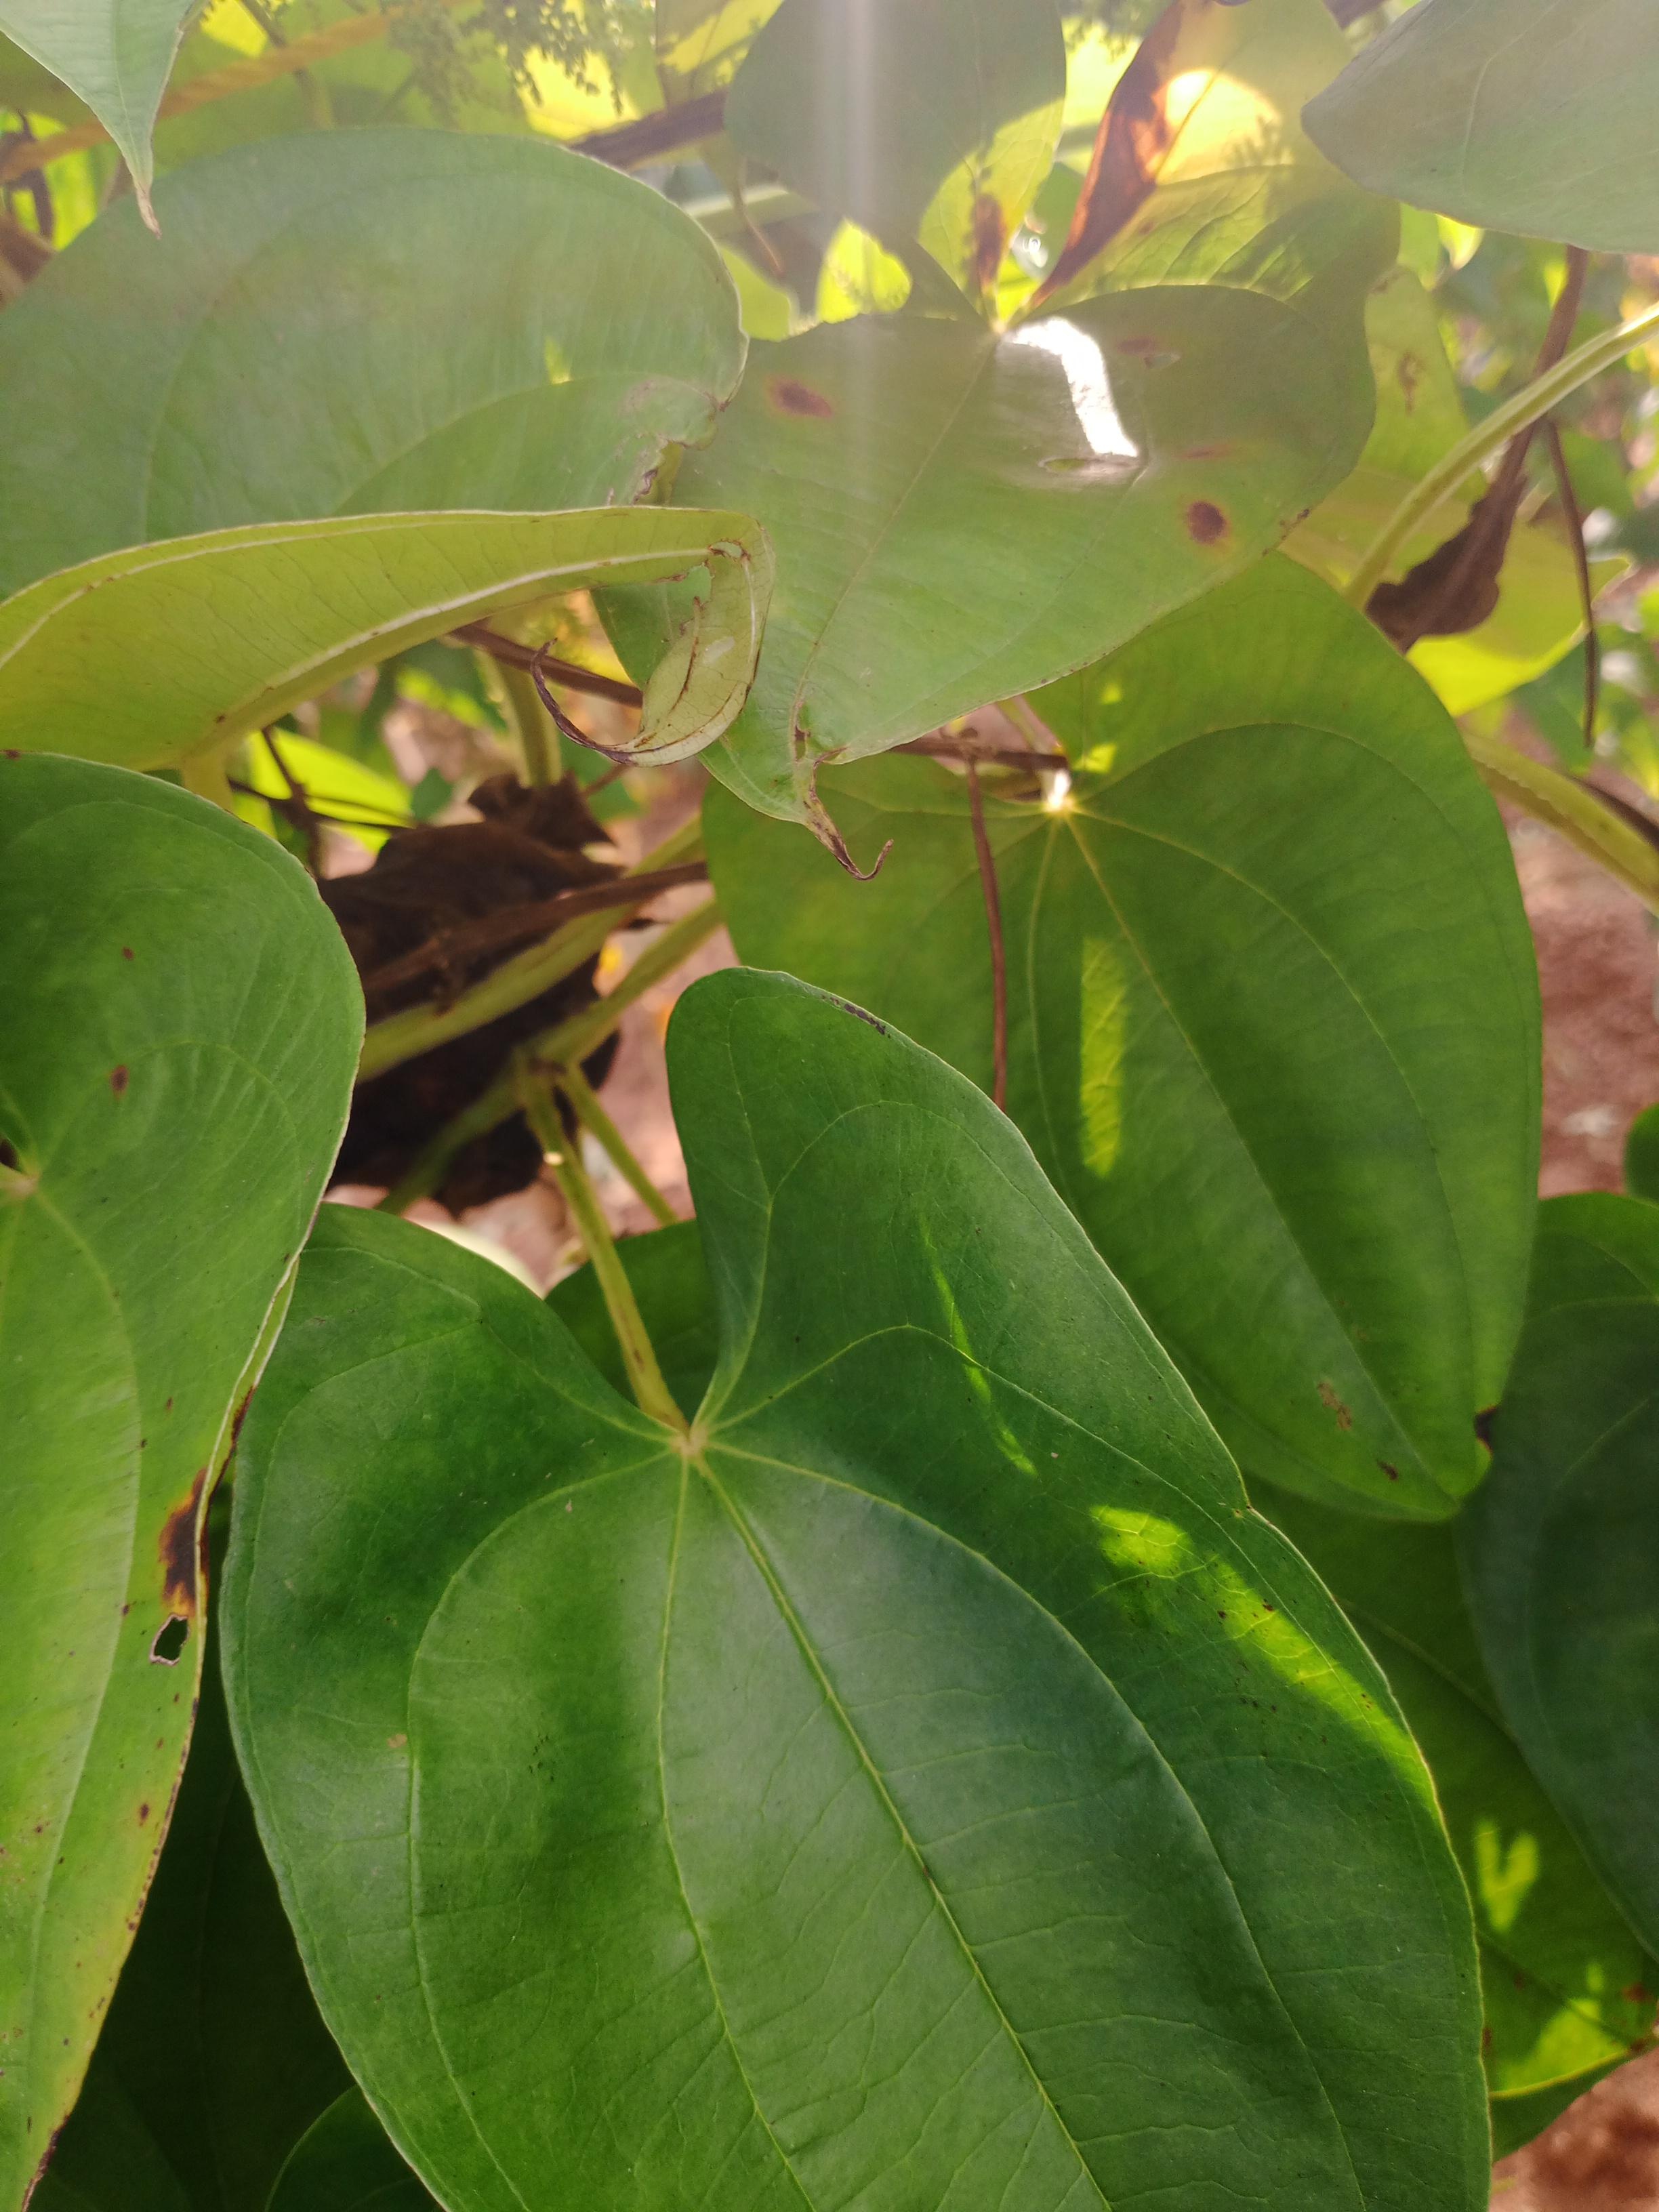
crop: yam
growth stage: vegetative
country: Nigeria
